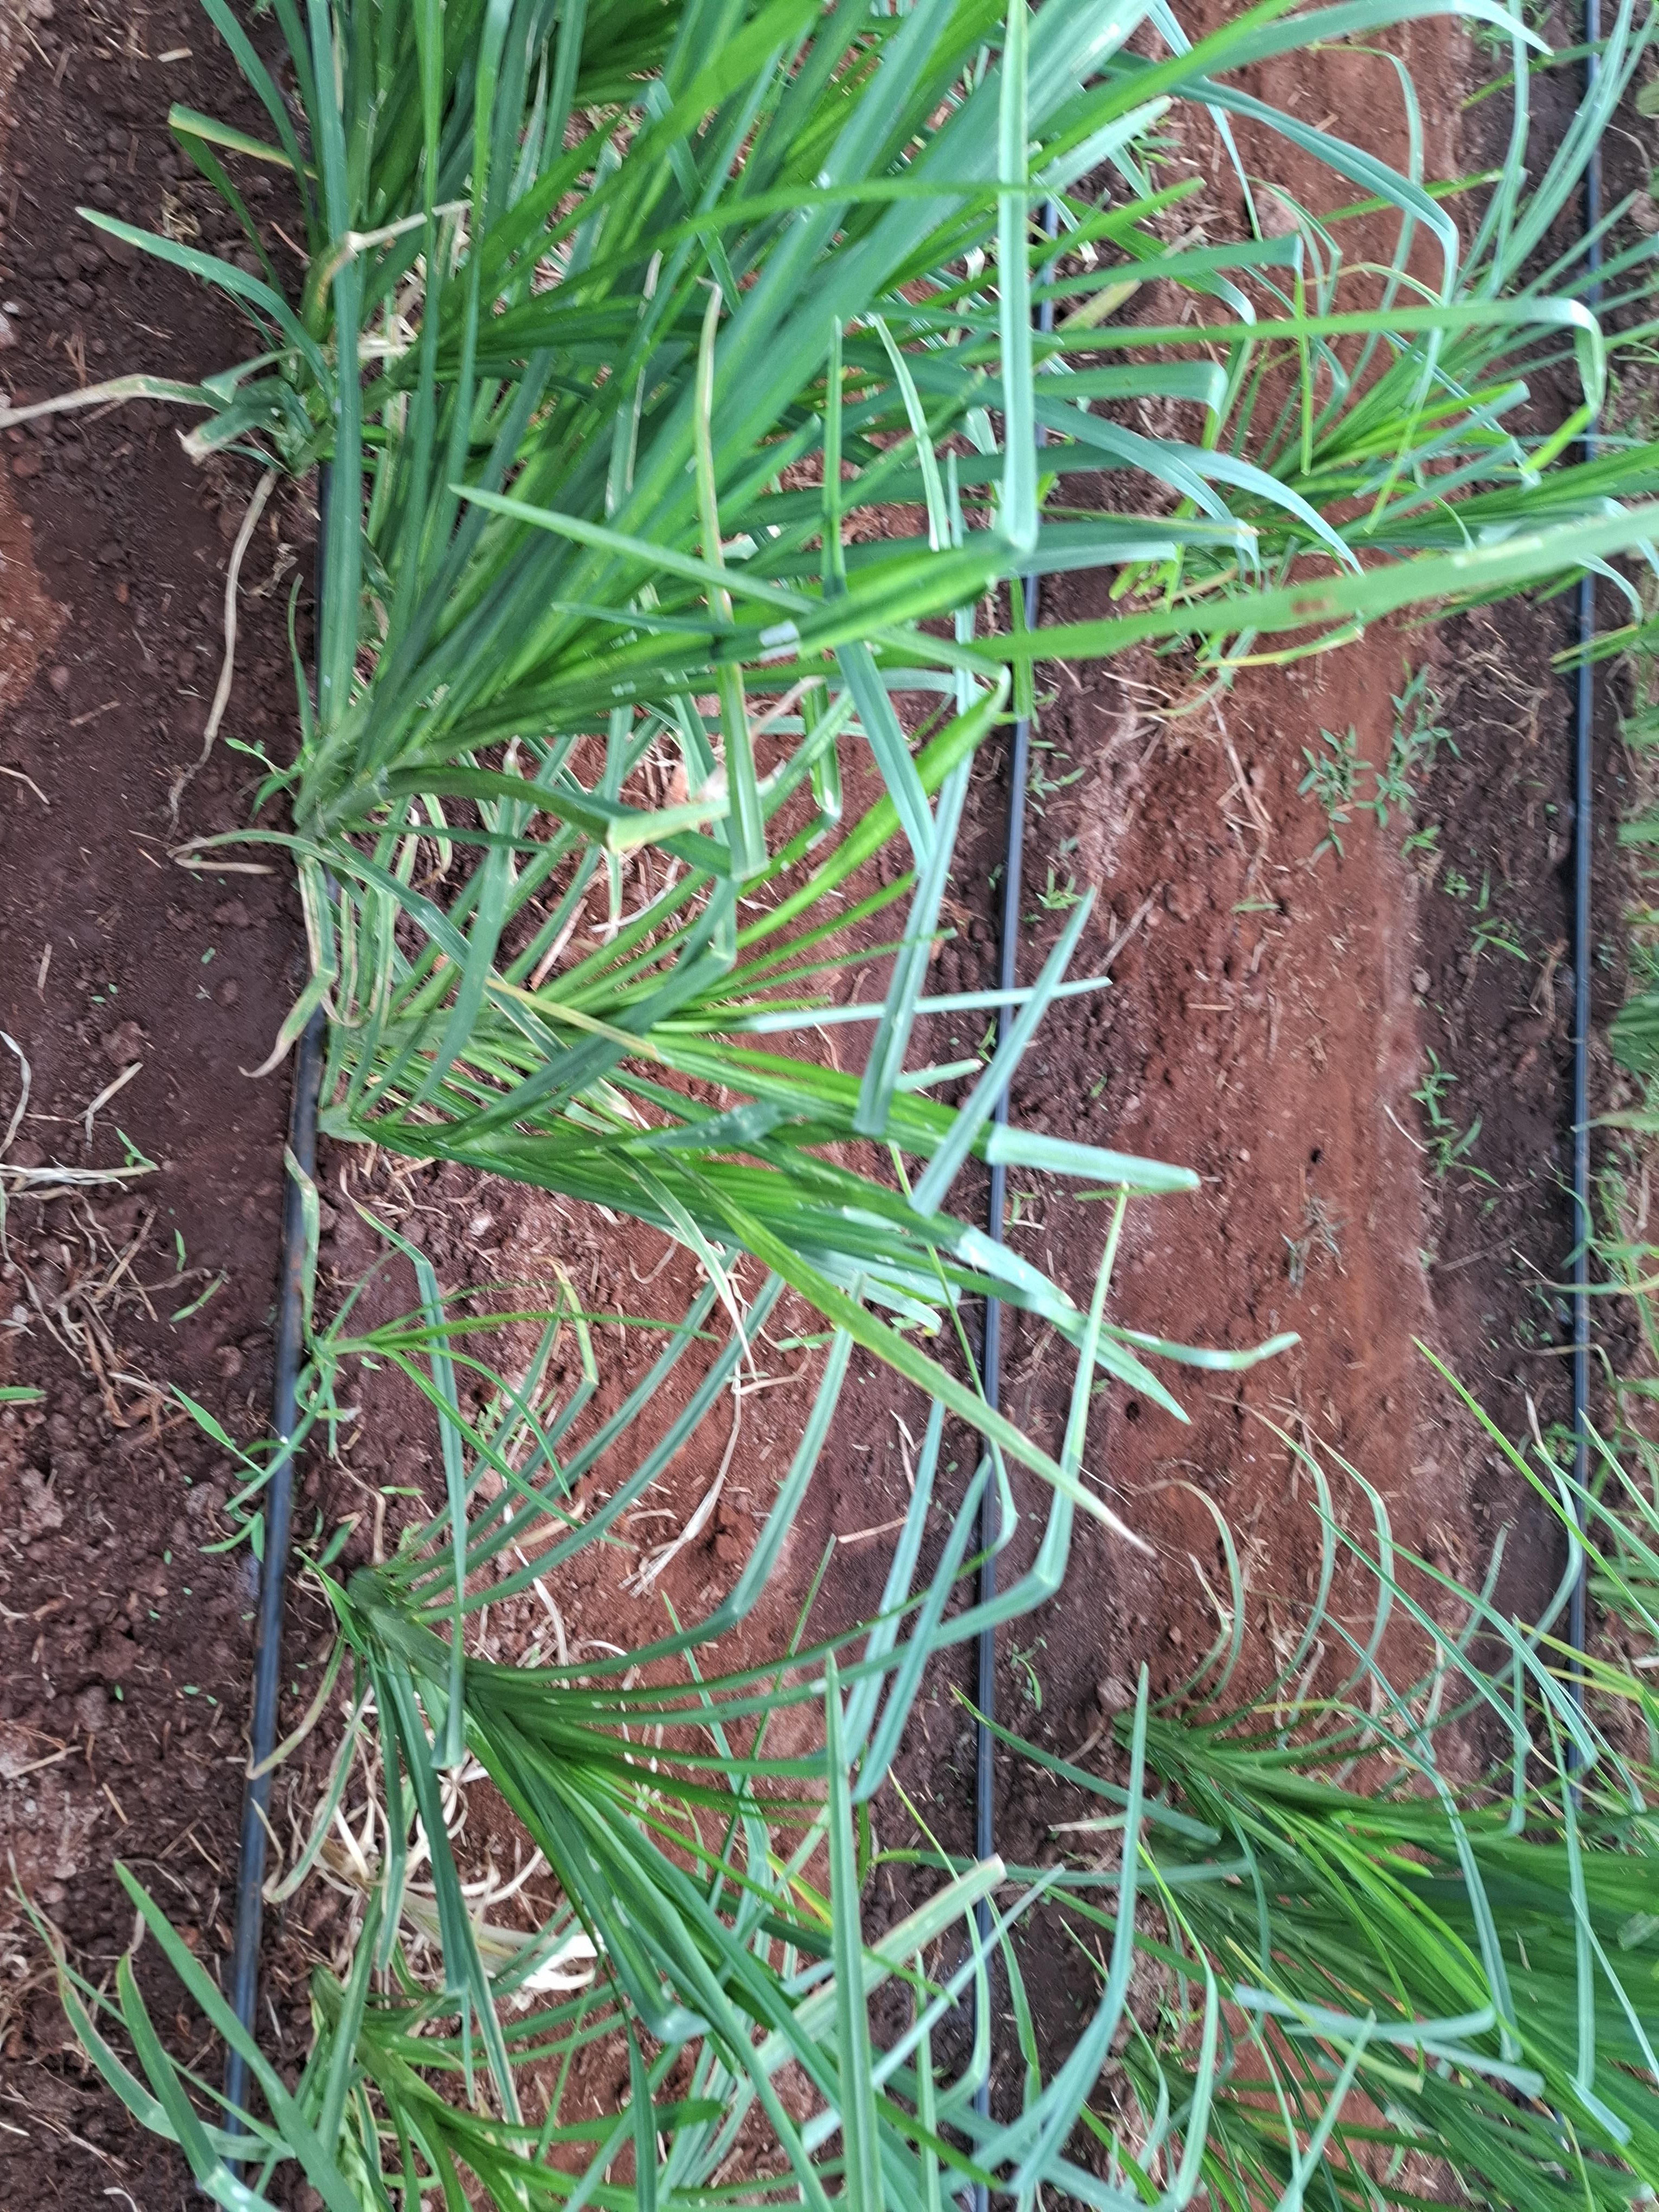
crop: finger millet
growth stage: vegetative
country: Kenya
